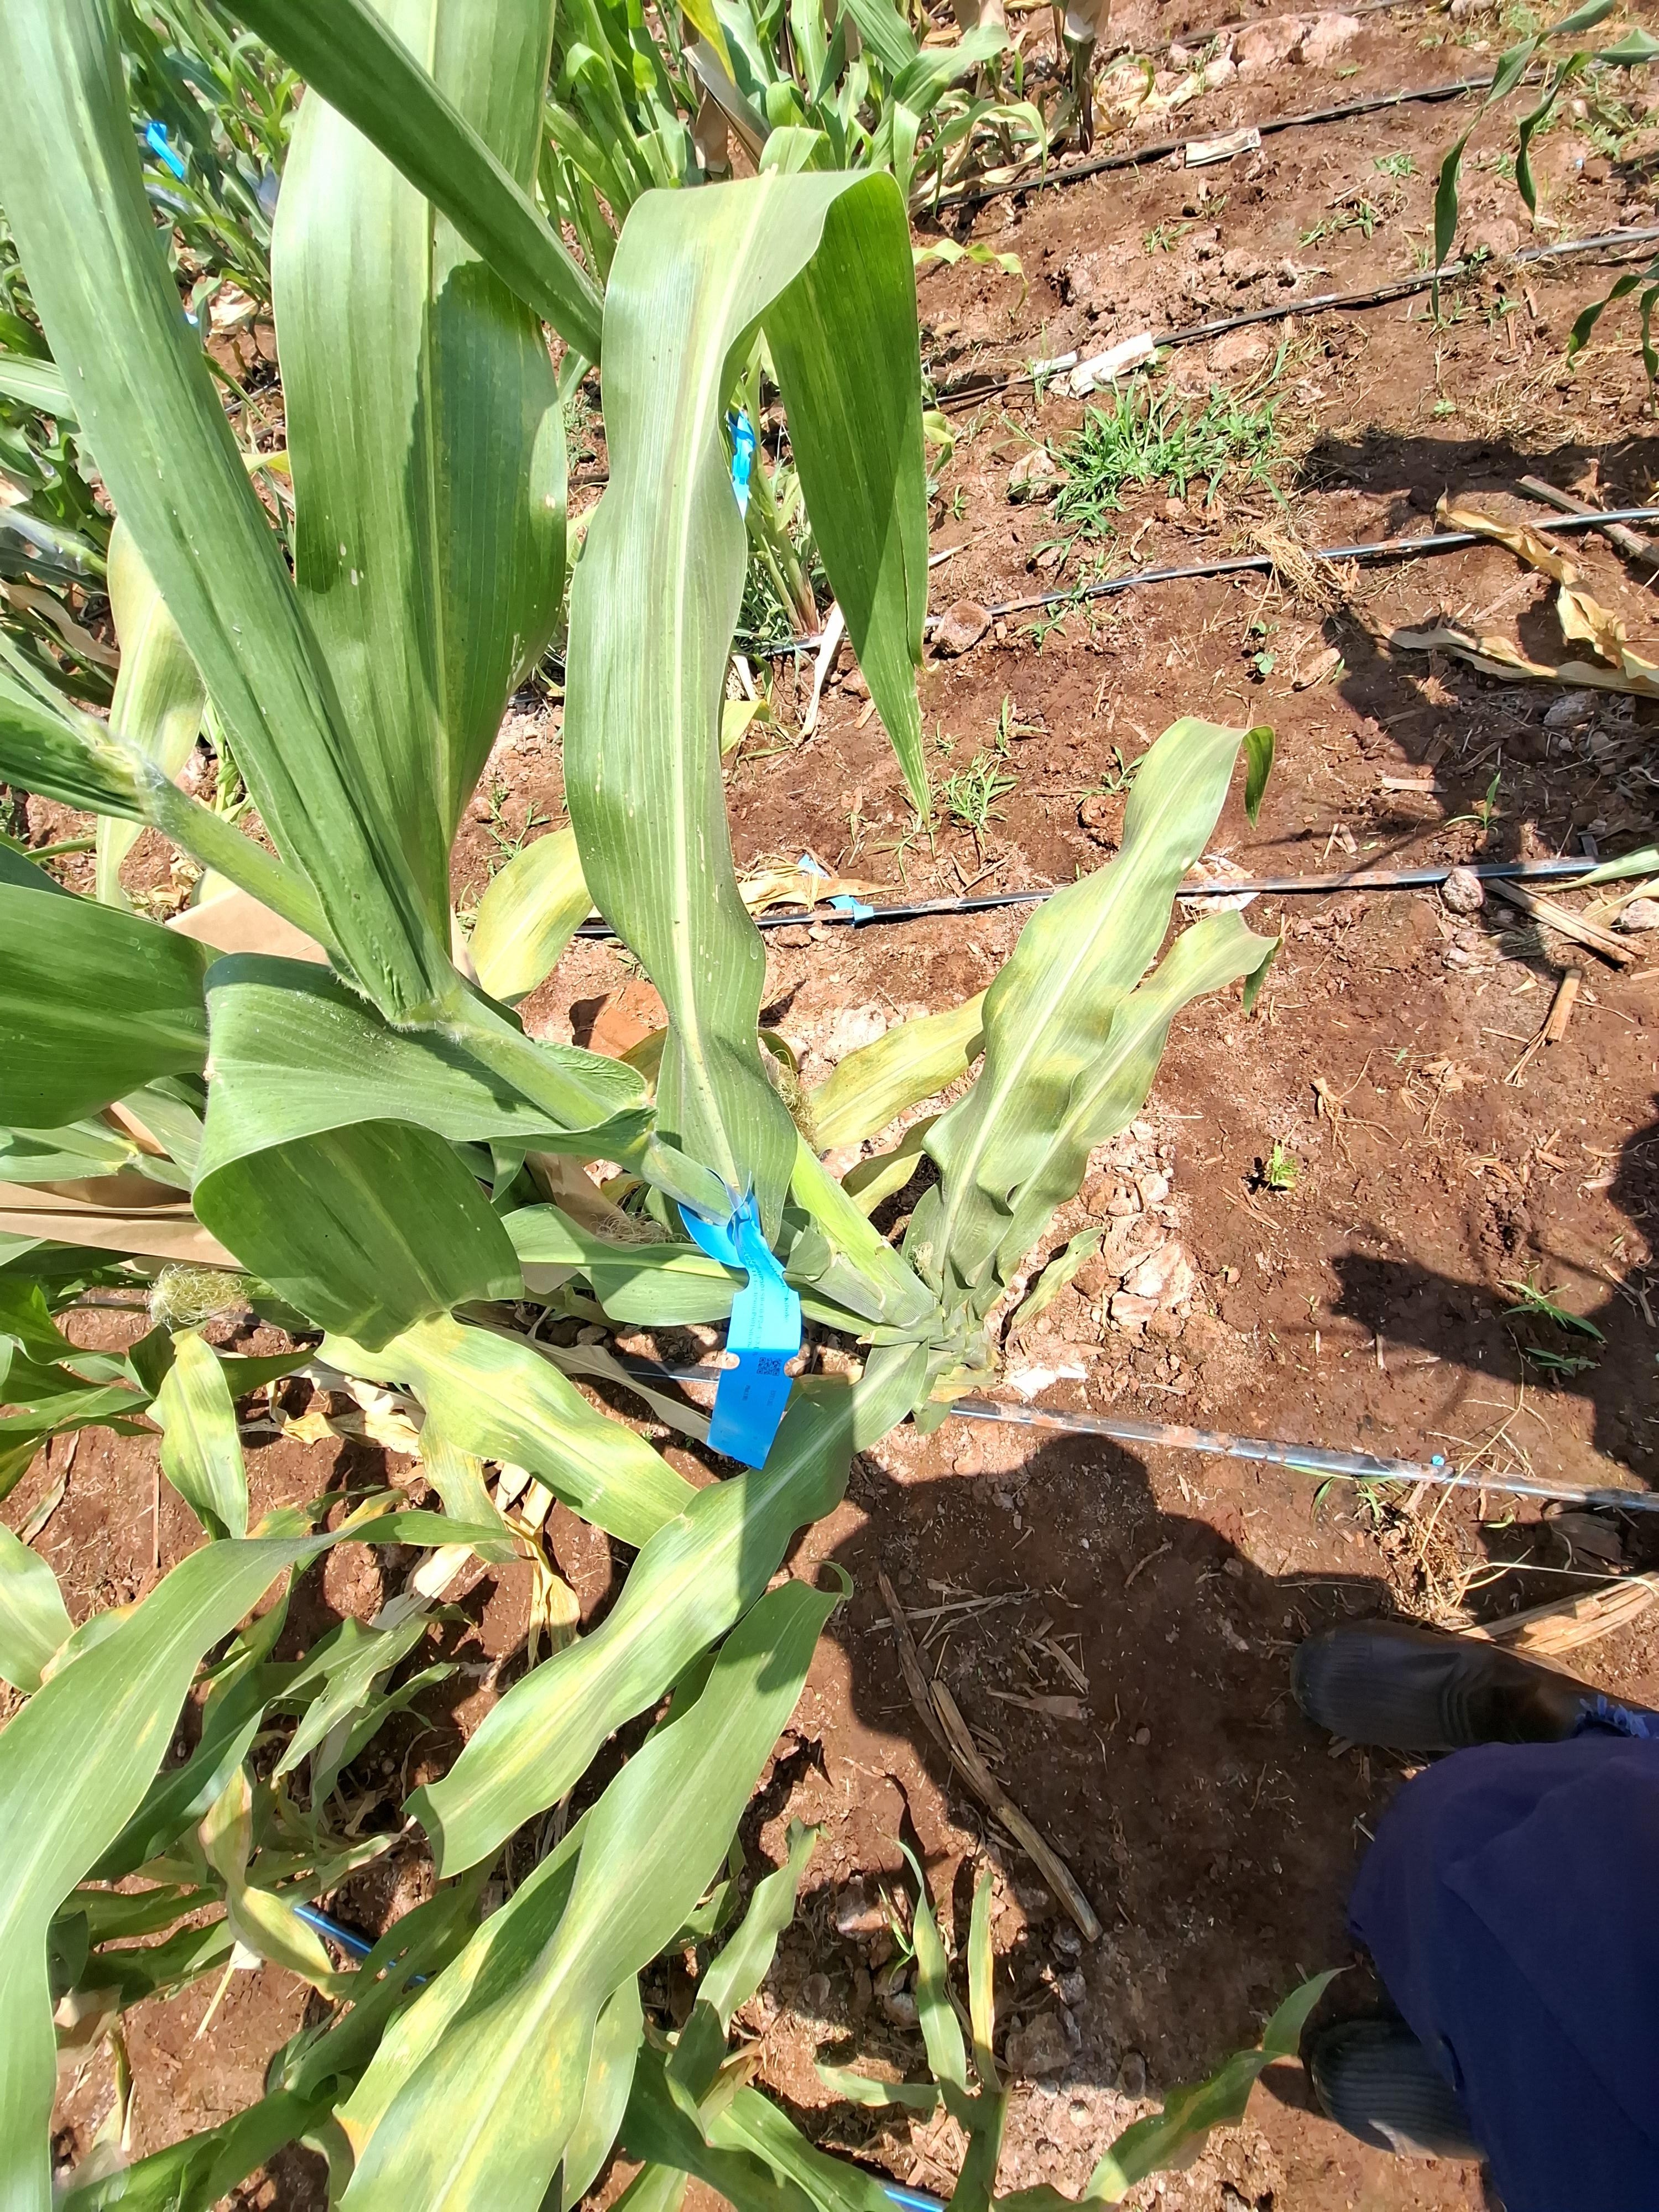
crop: maize
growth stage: flowering
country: Kenya
